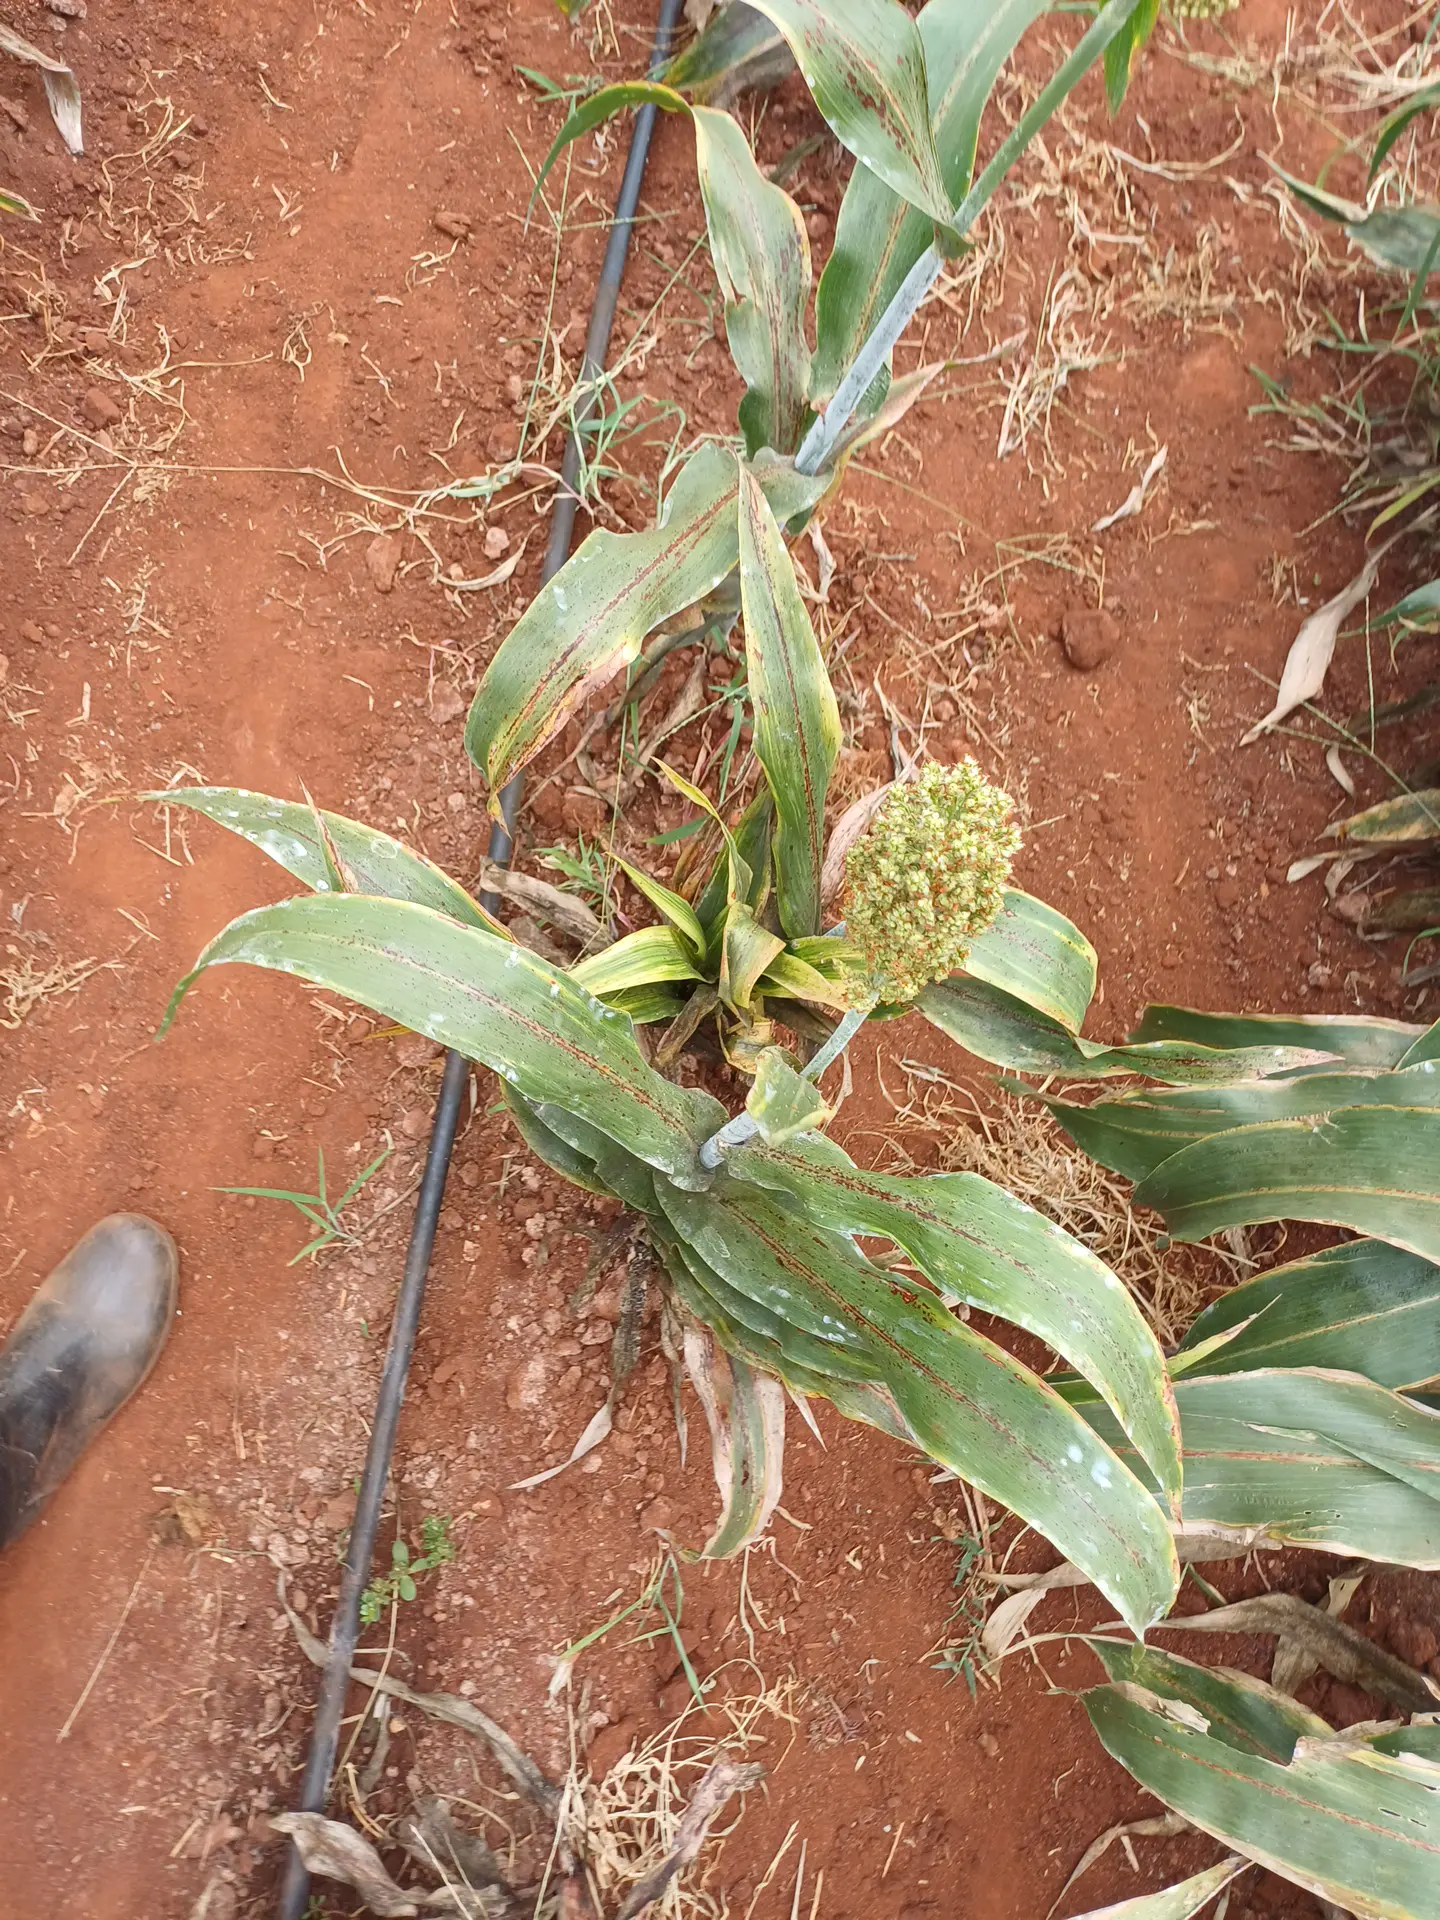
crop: sorghum
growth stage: filling grain
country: Kenya
